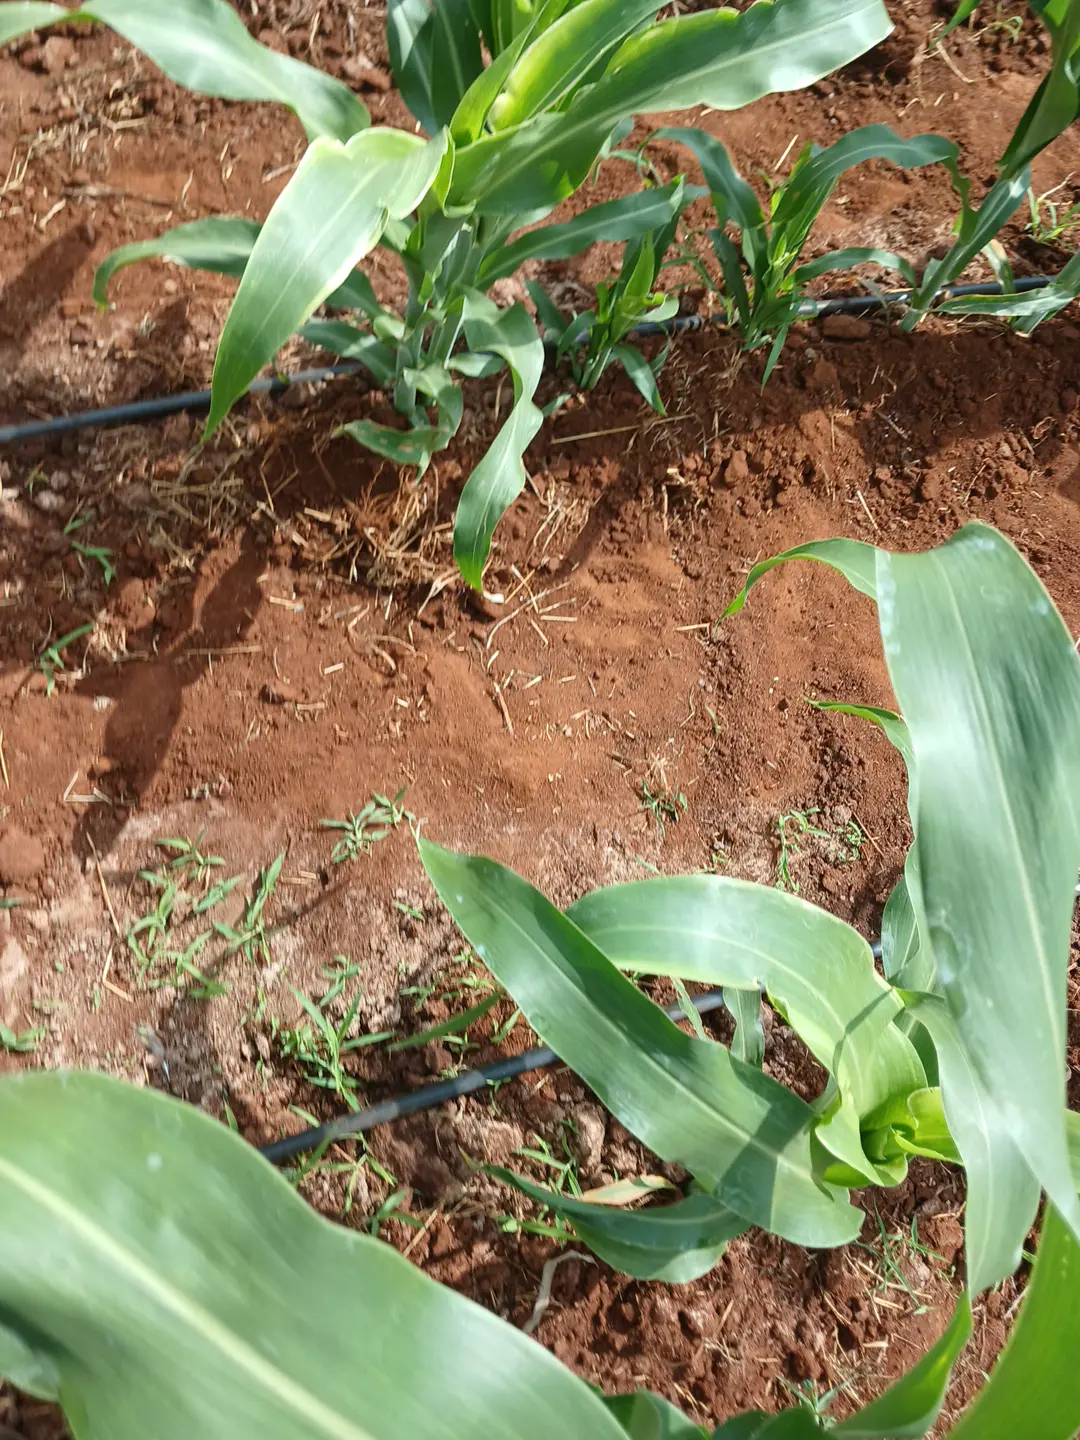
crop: sorghum
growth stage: elongation stem
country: Kenya
